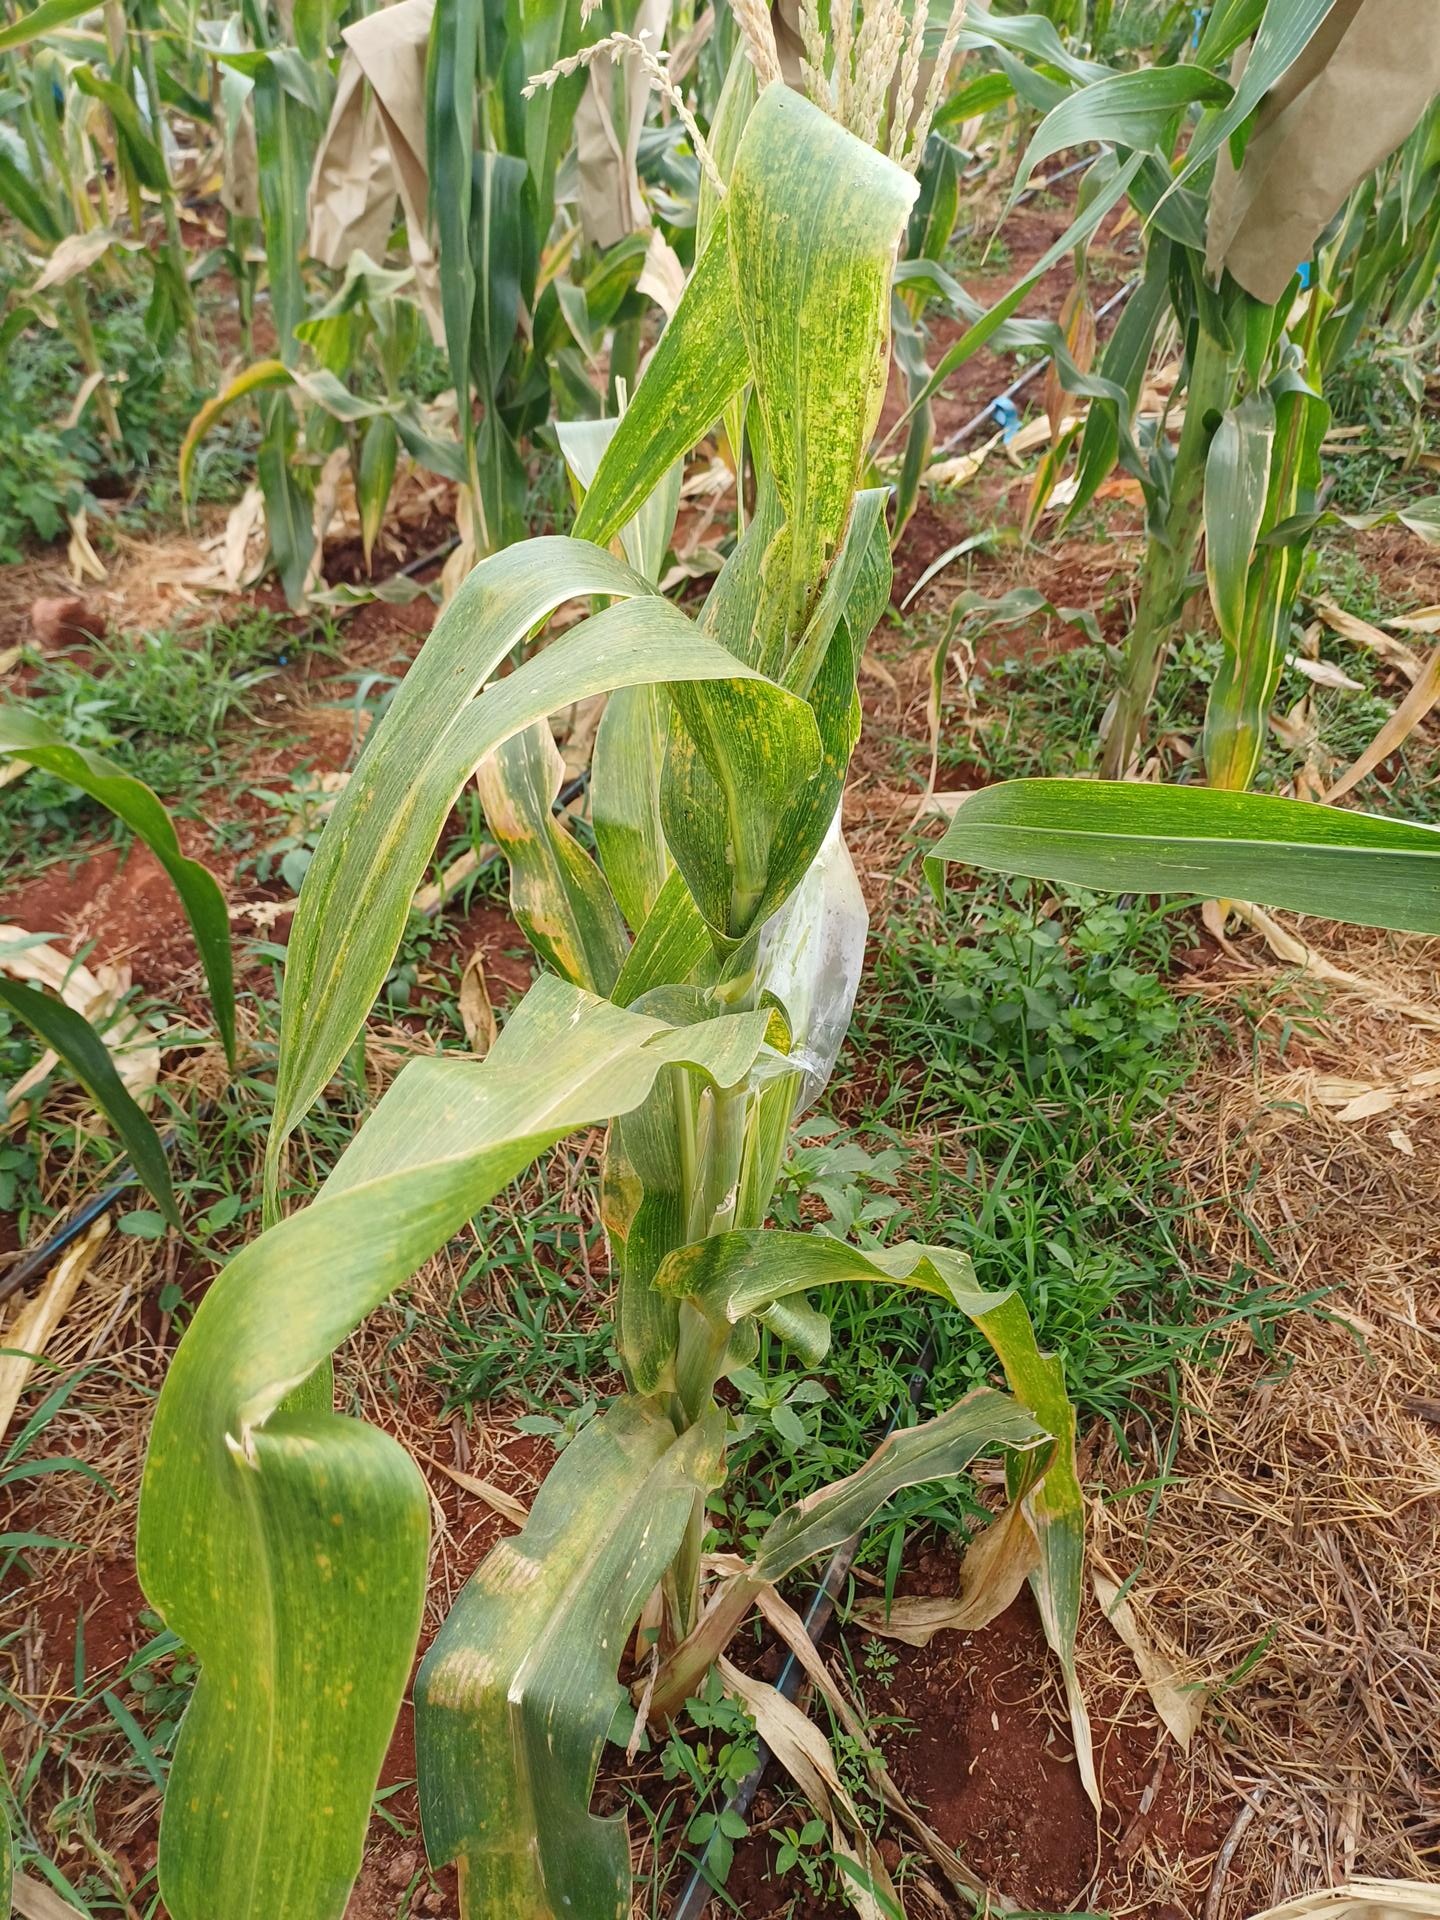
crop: maize
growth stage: flowering
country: Kenya
